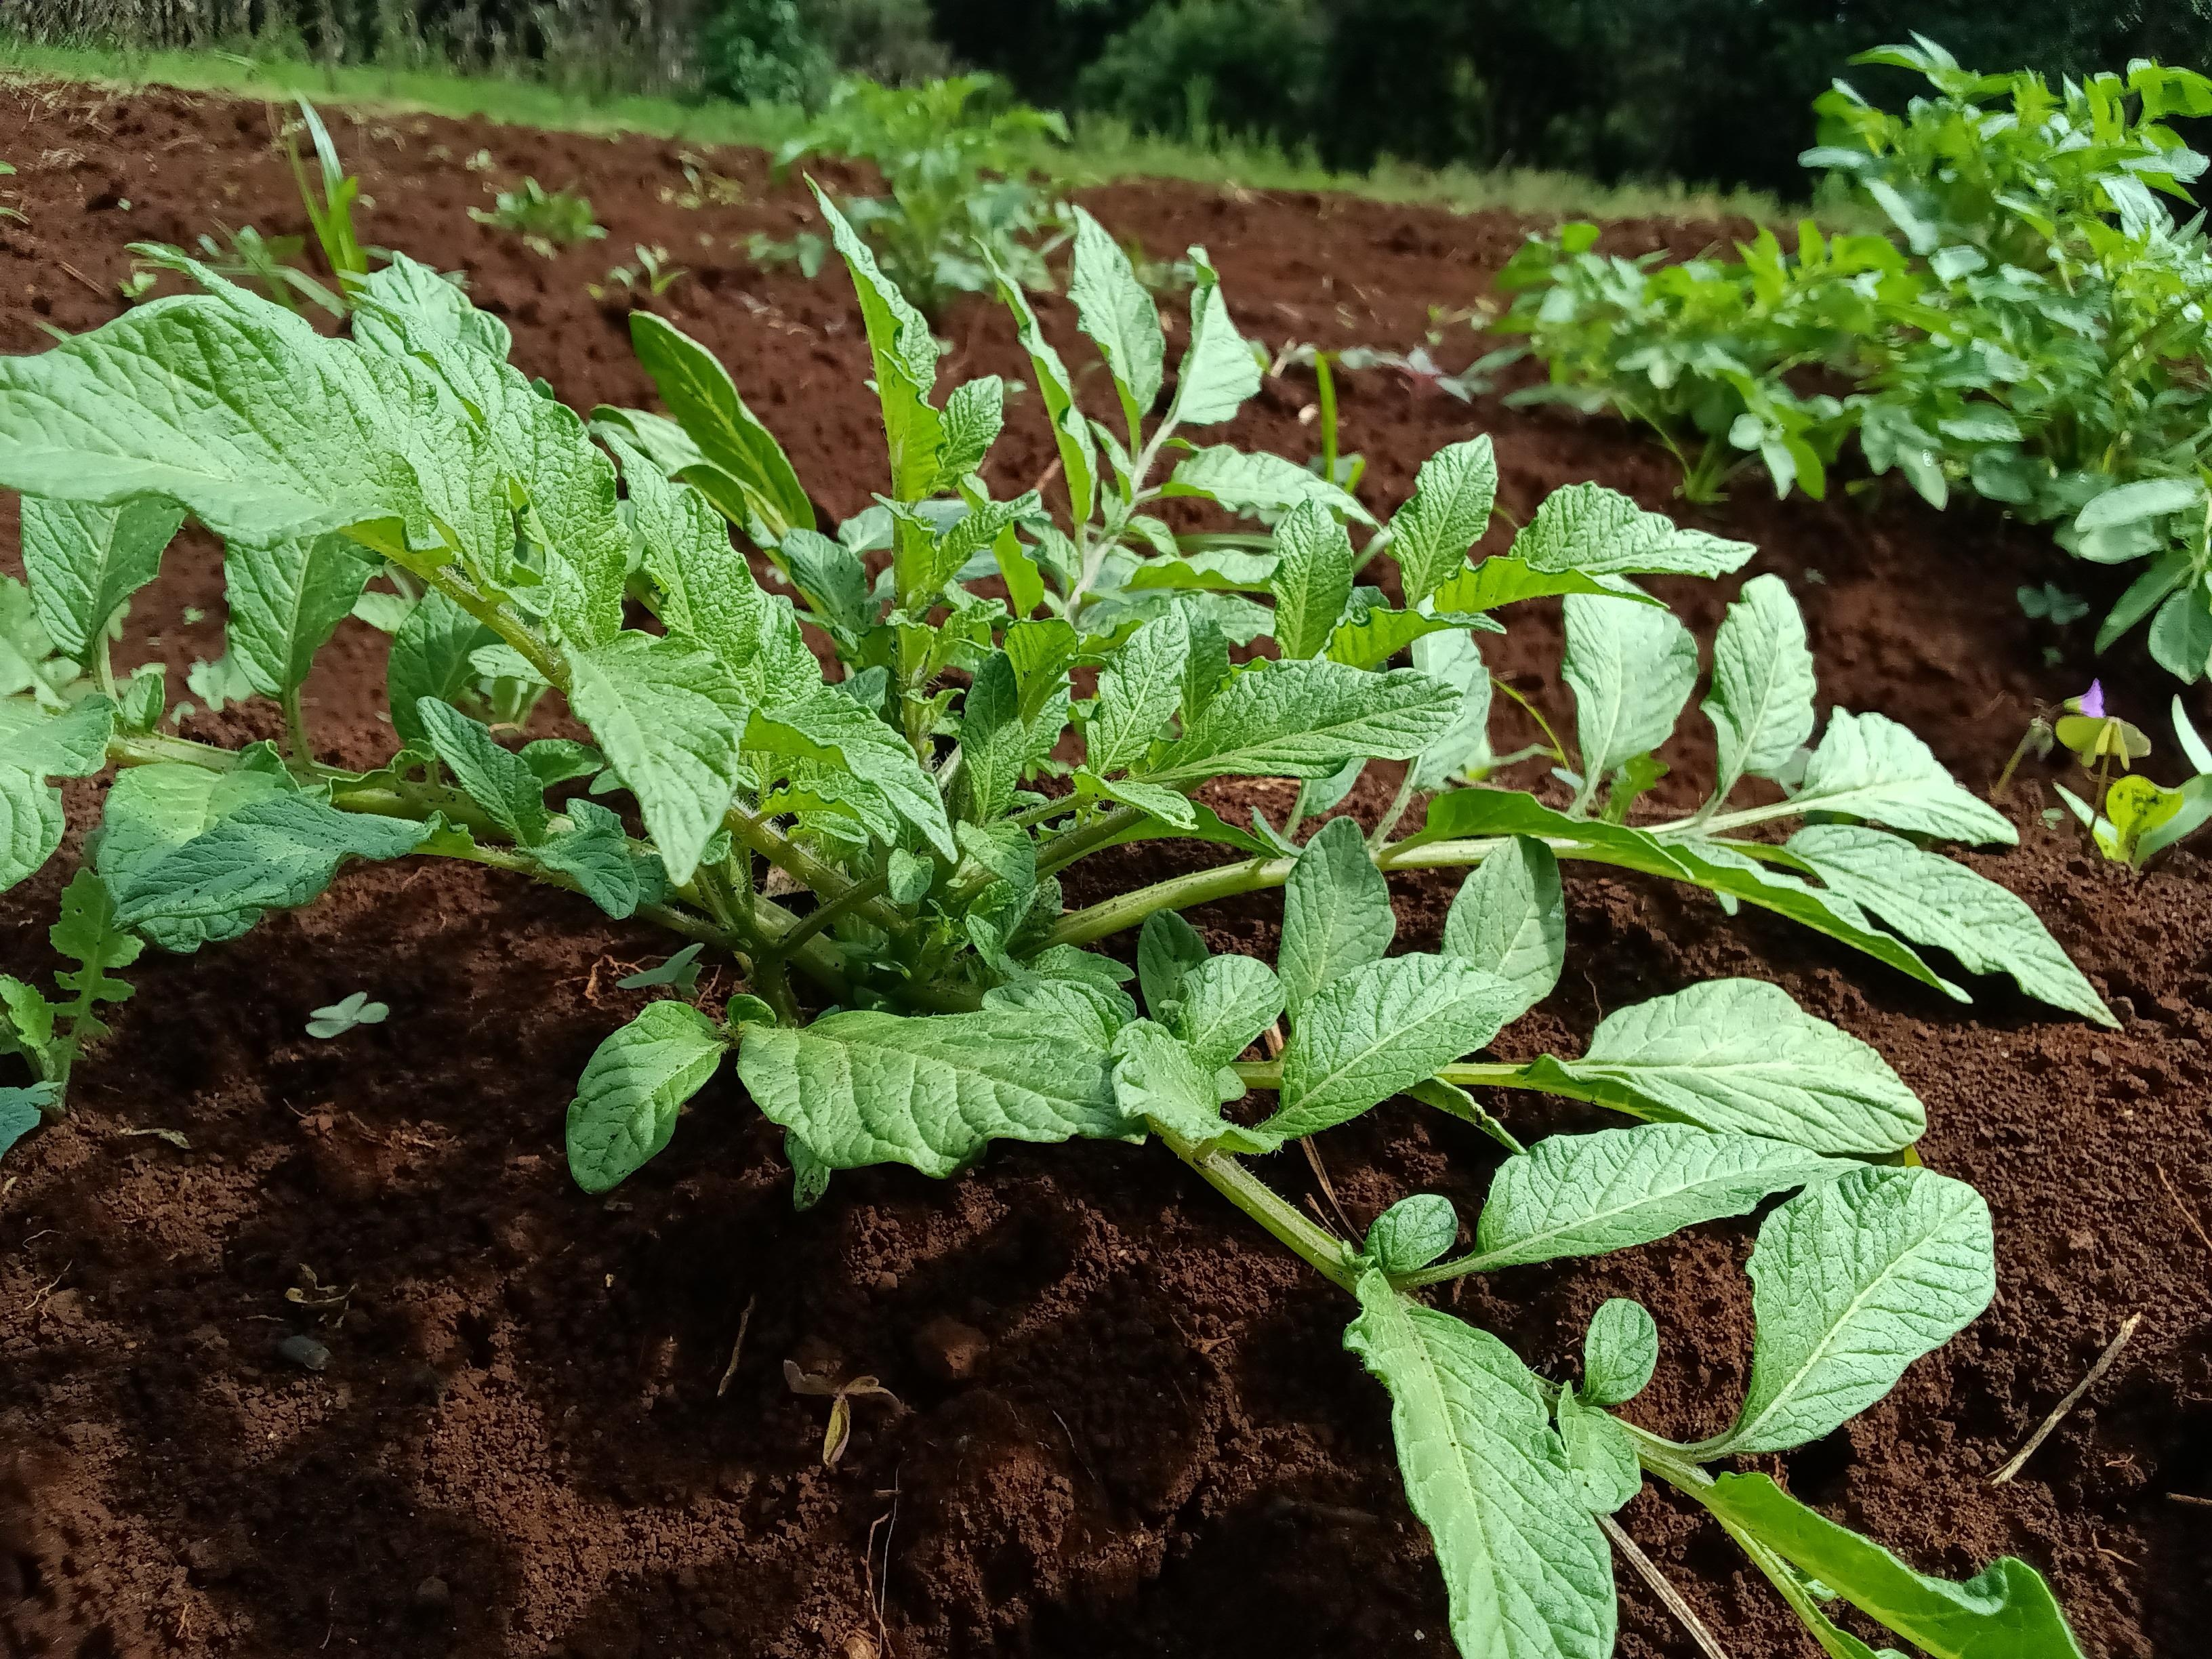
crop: potato
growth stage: vegetative
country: Kenya
